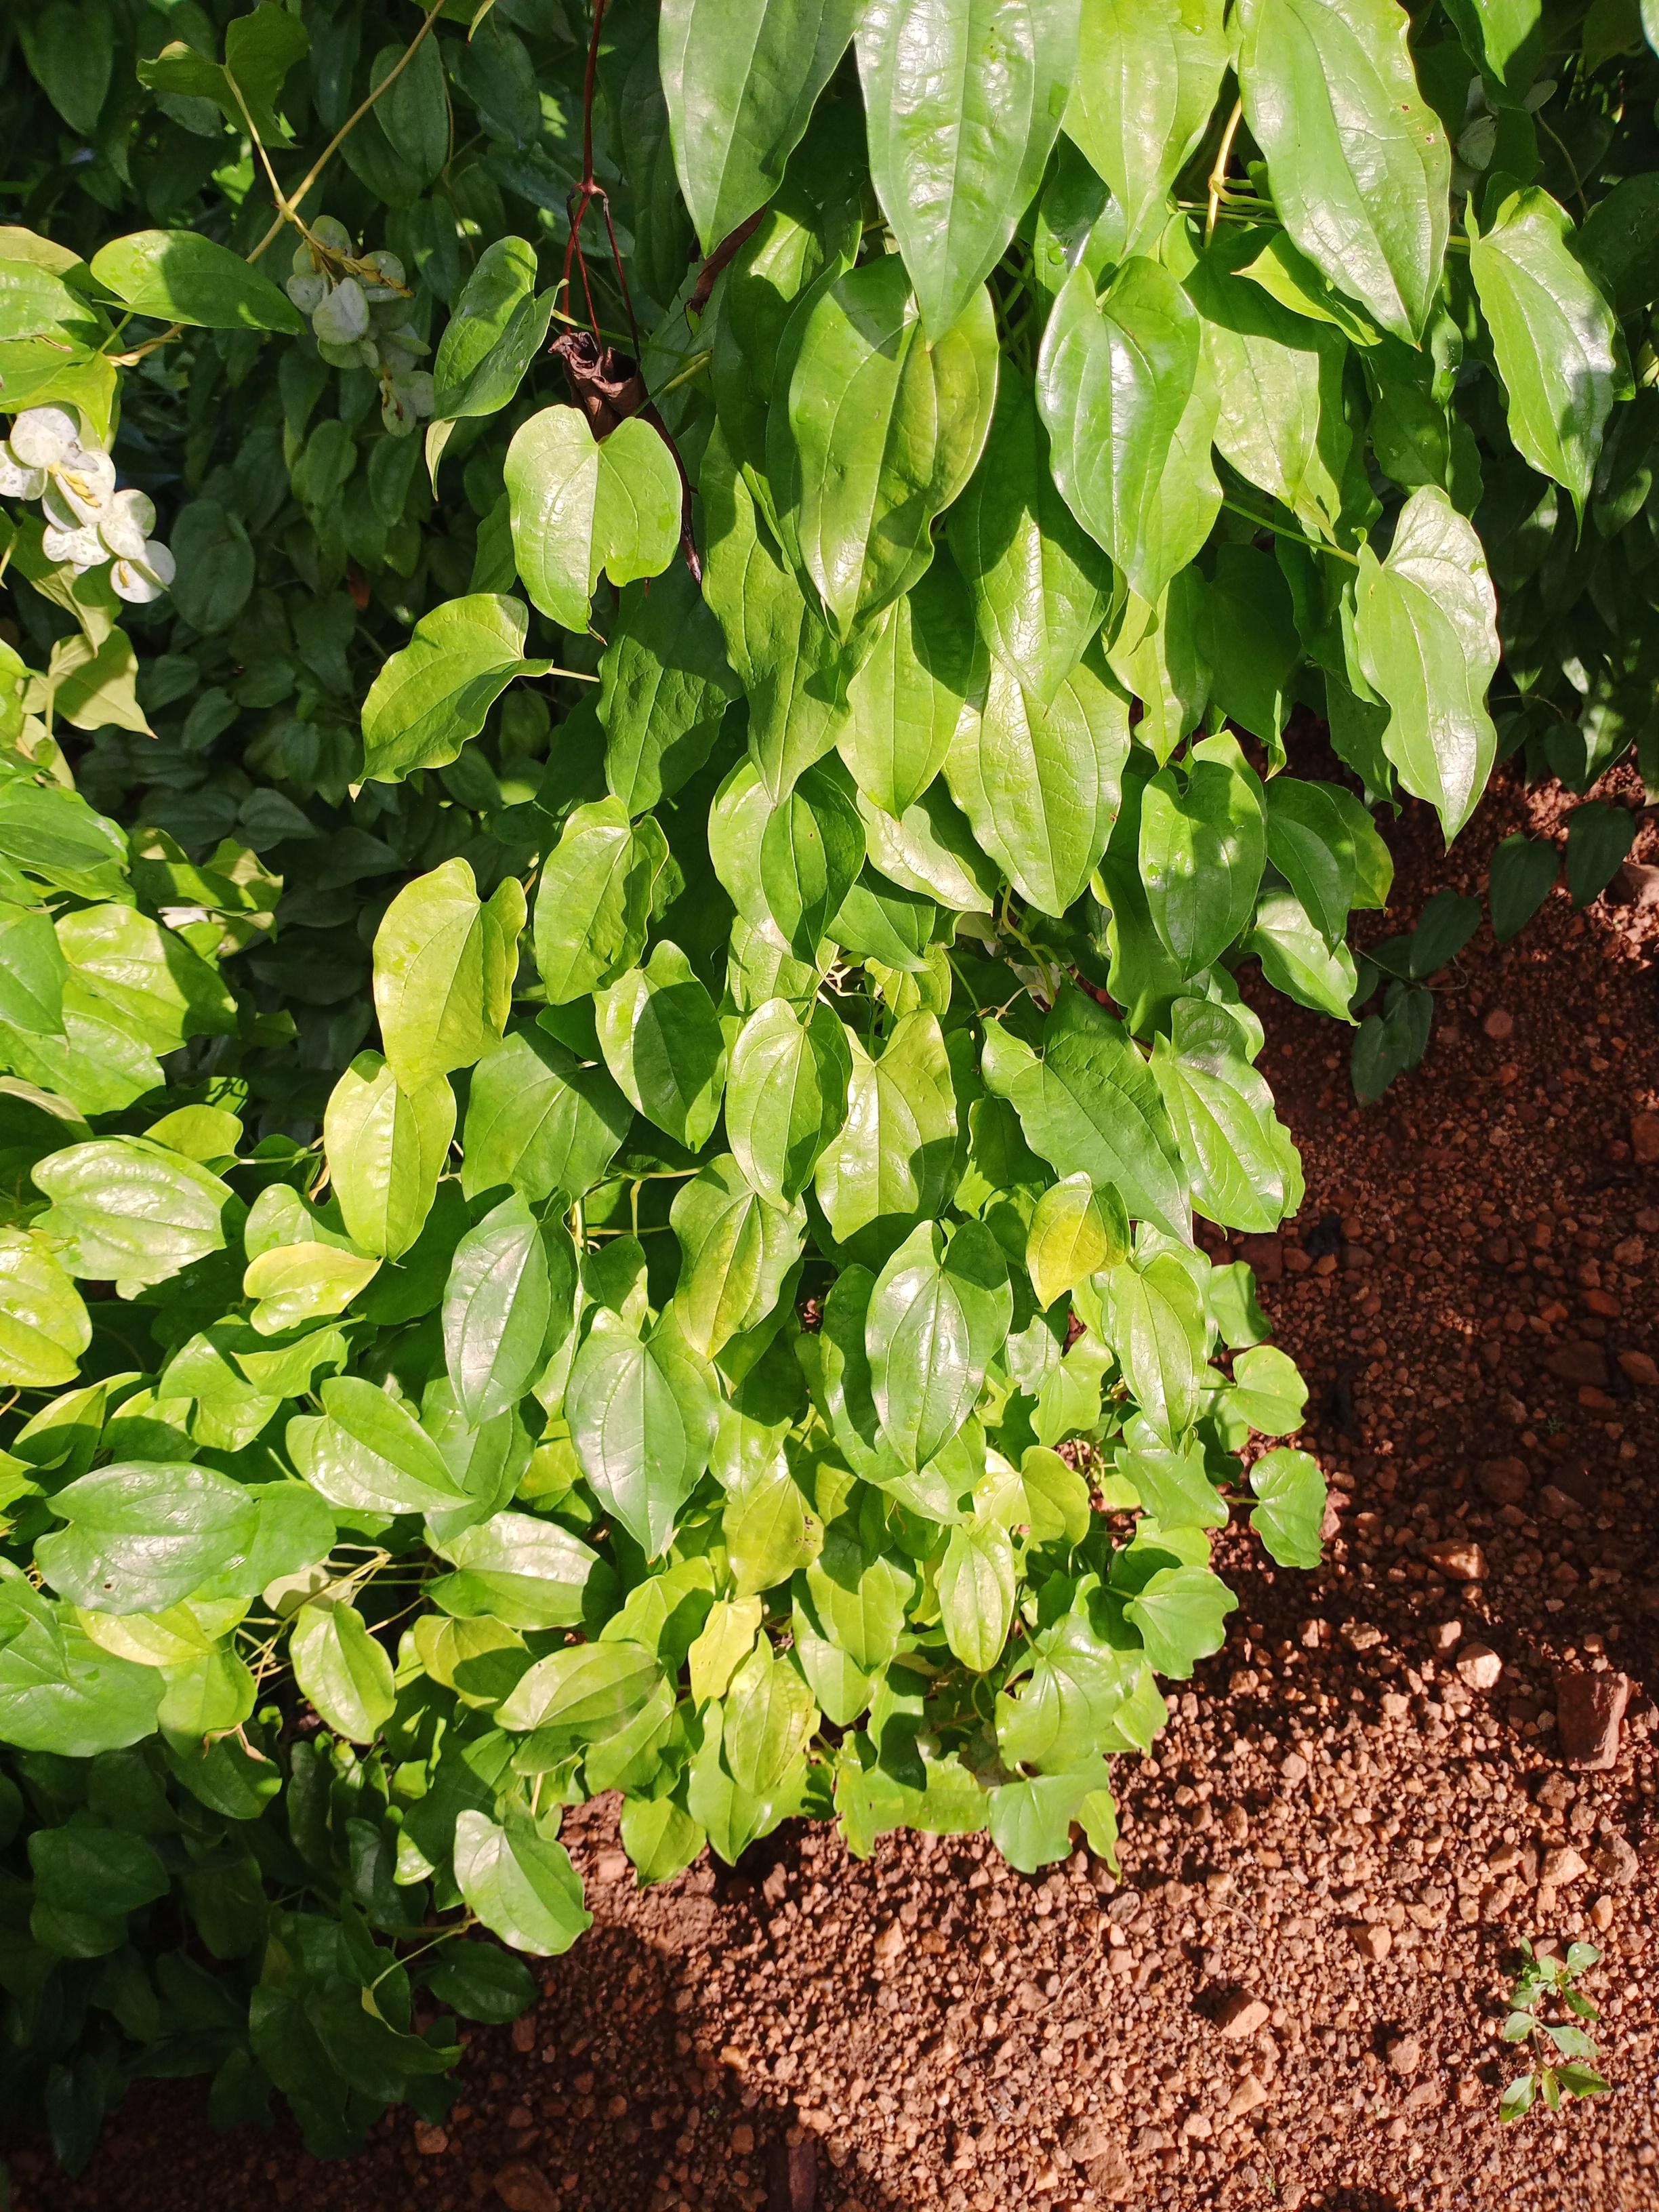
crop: yam
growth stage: vegetative
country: Nigeria
